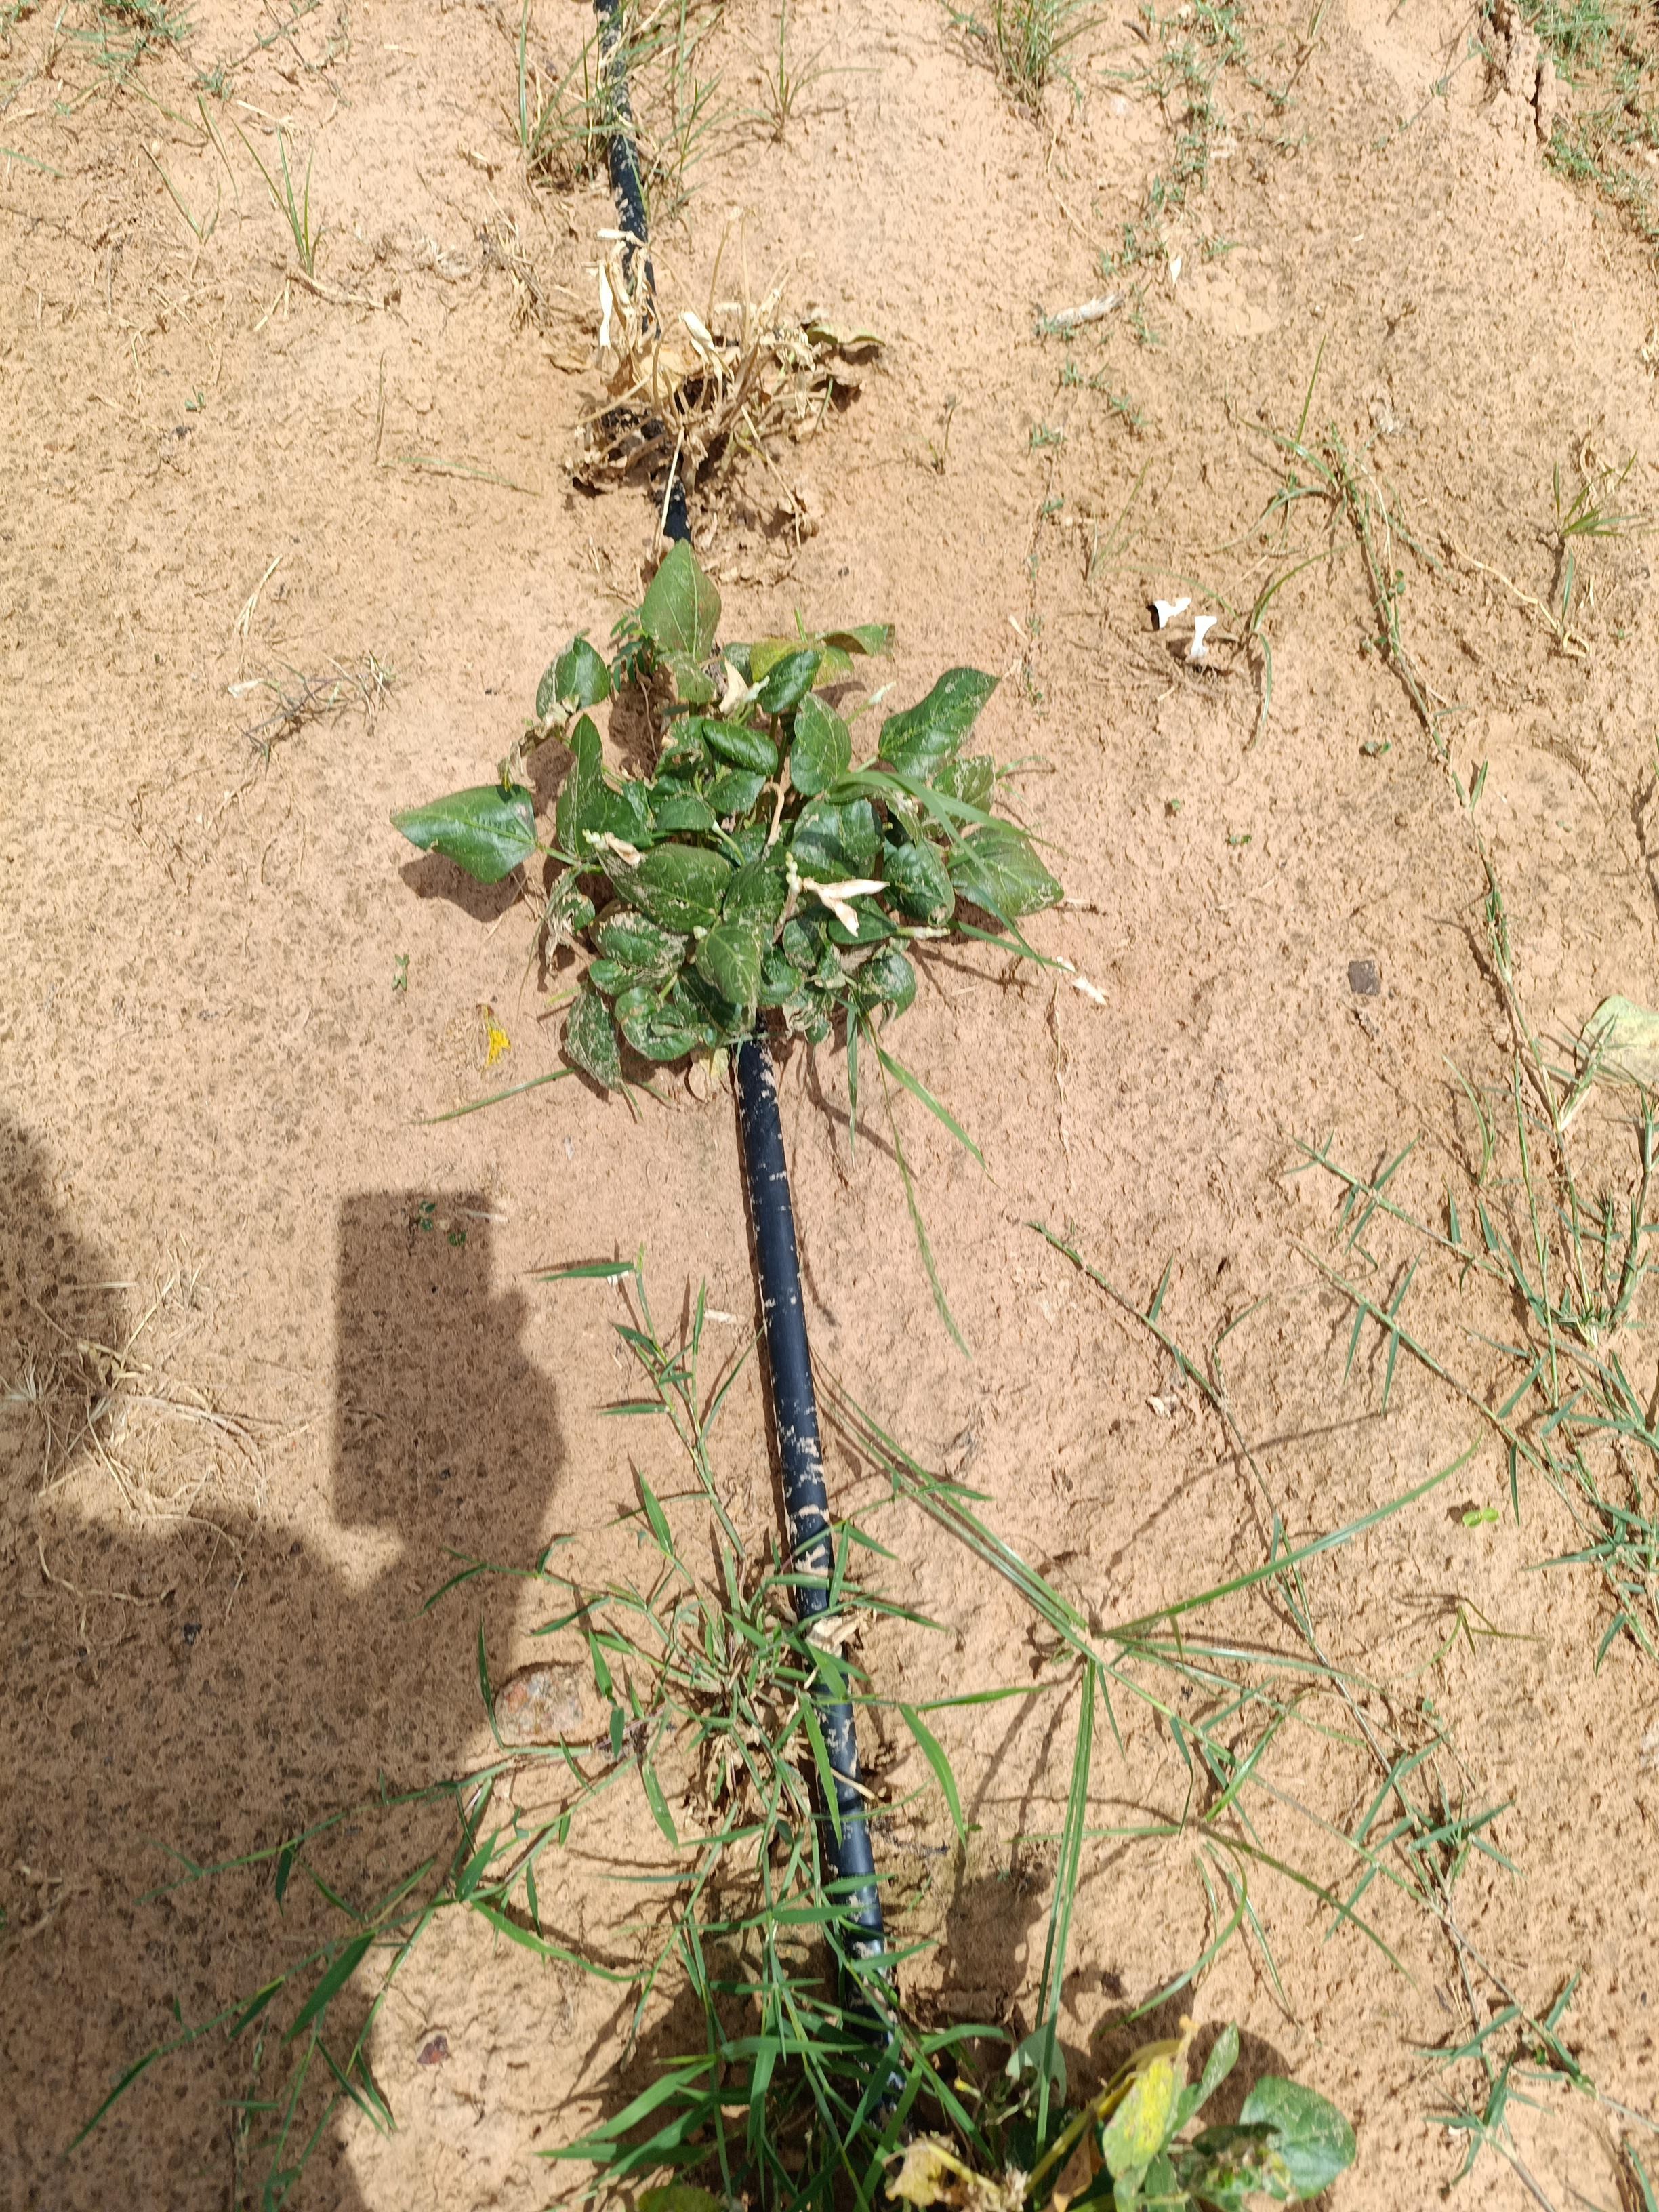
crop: cowpea
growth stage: development pod
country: Nigeria
